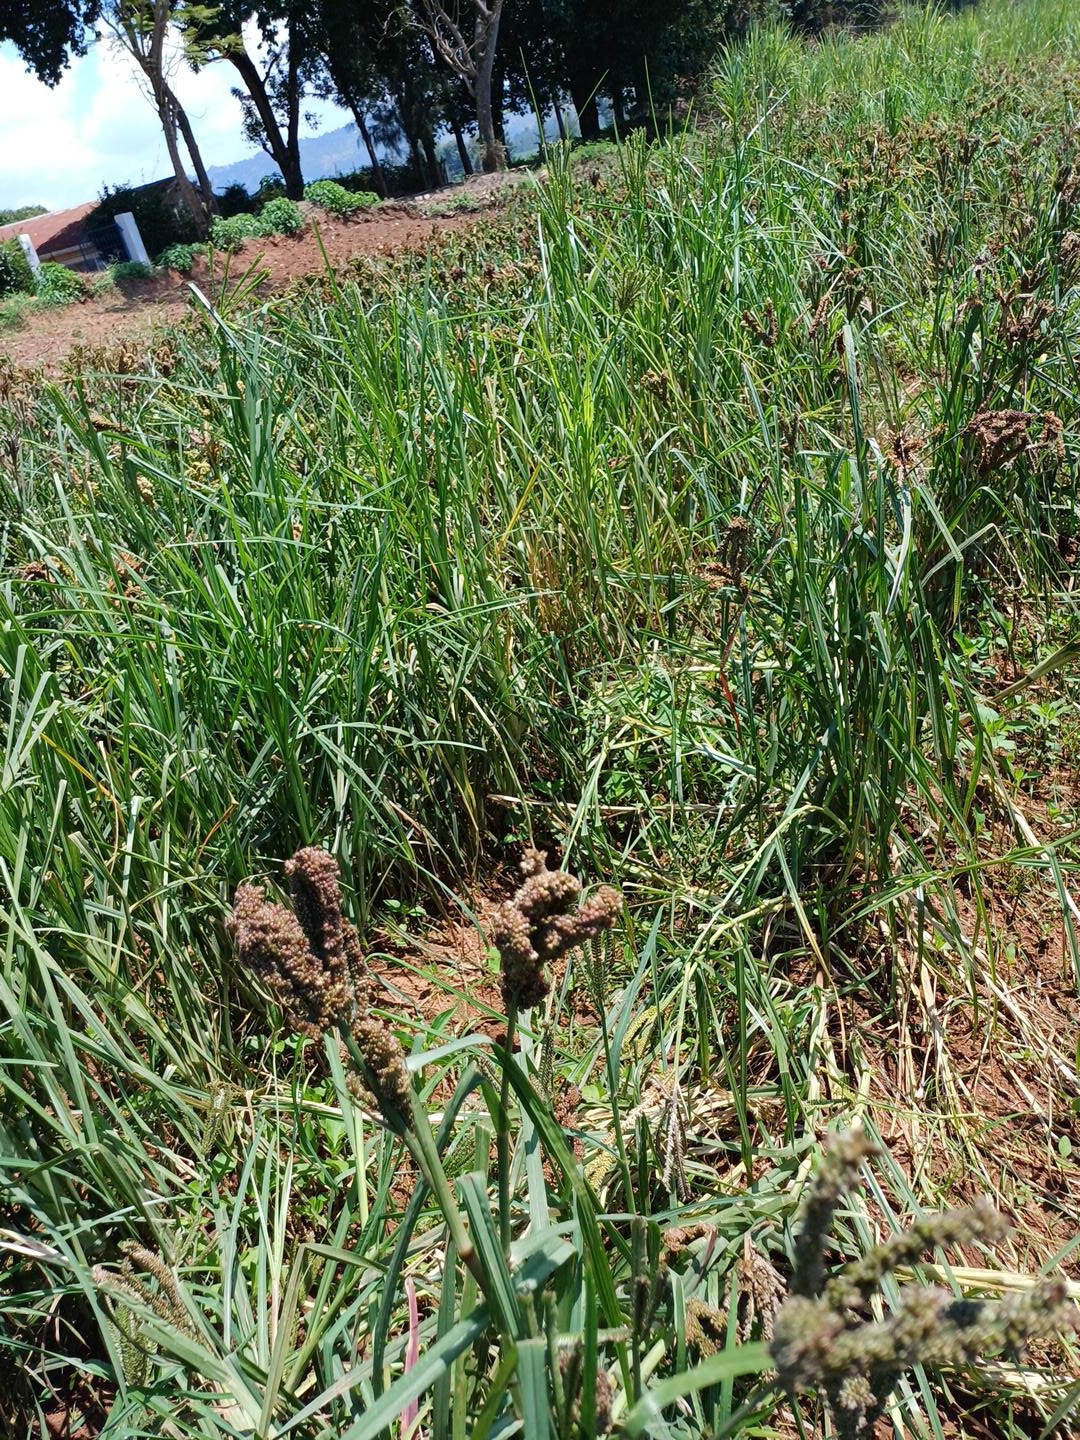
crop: finger millet
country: Kenya
